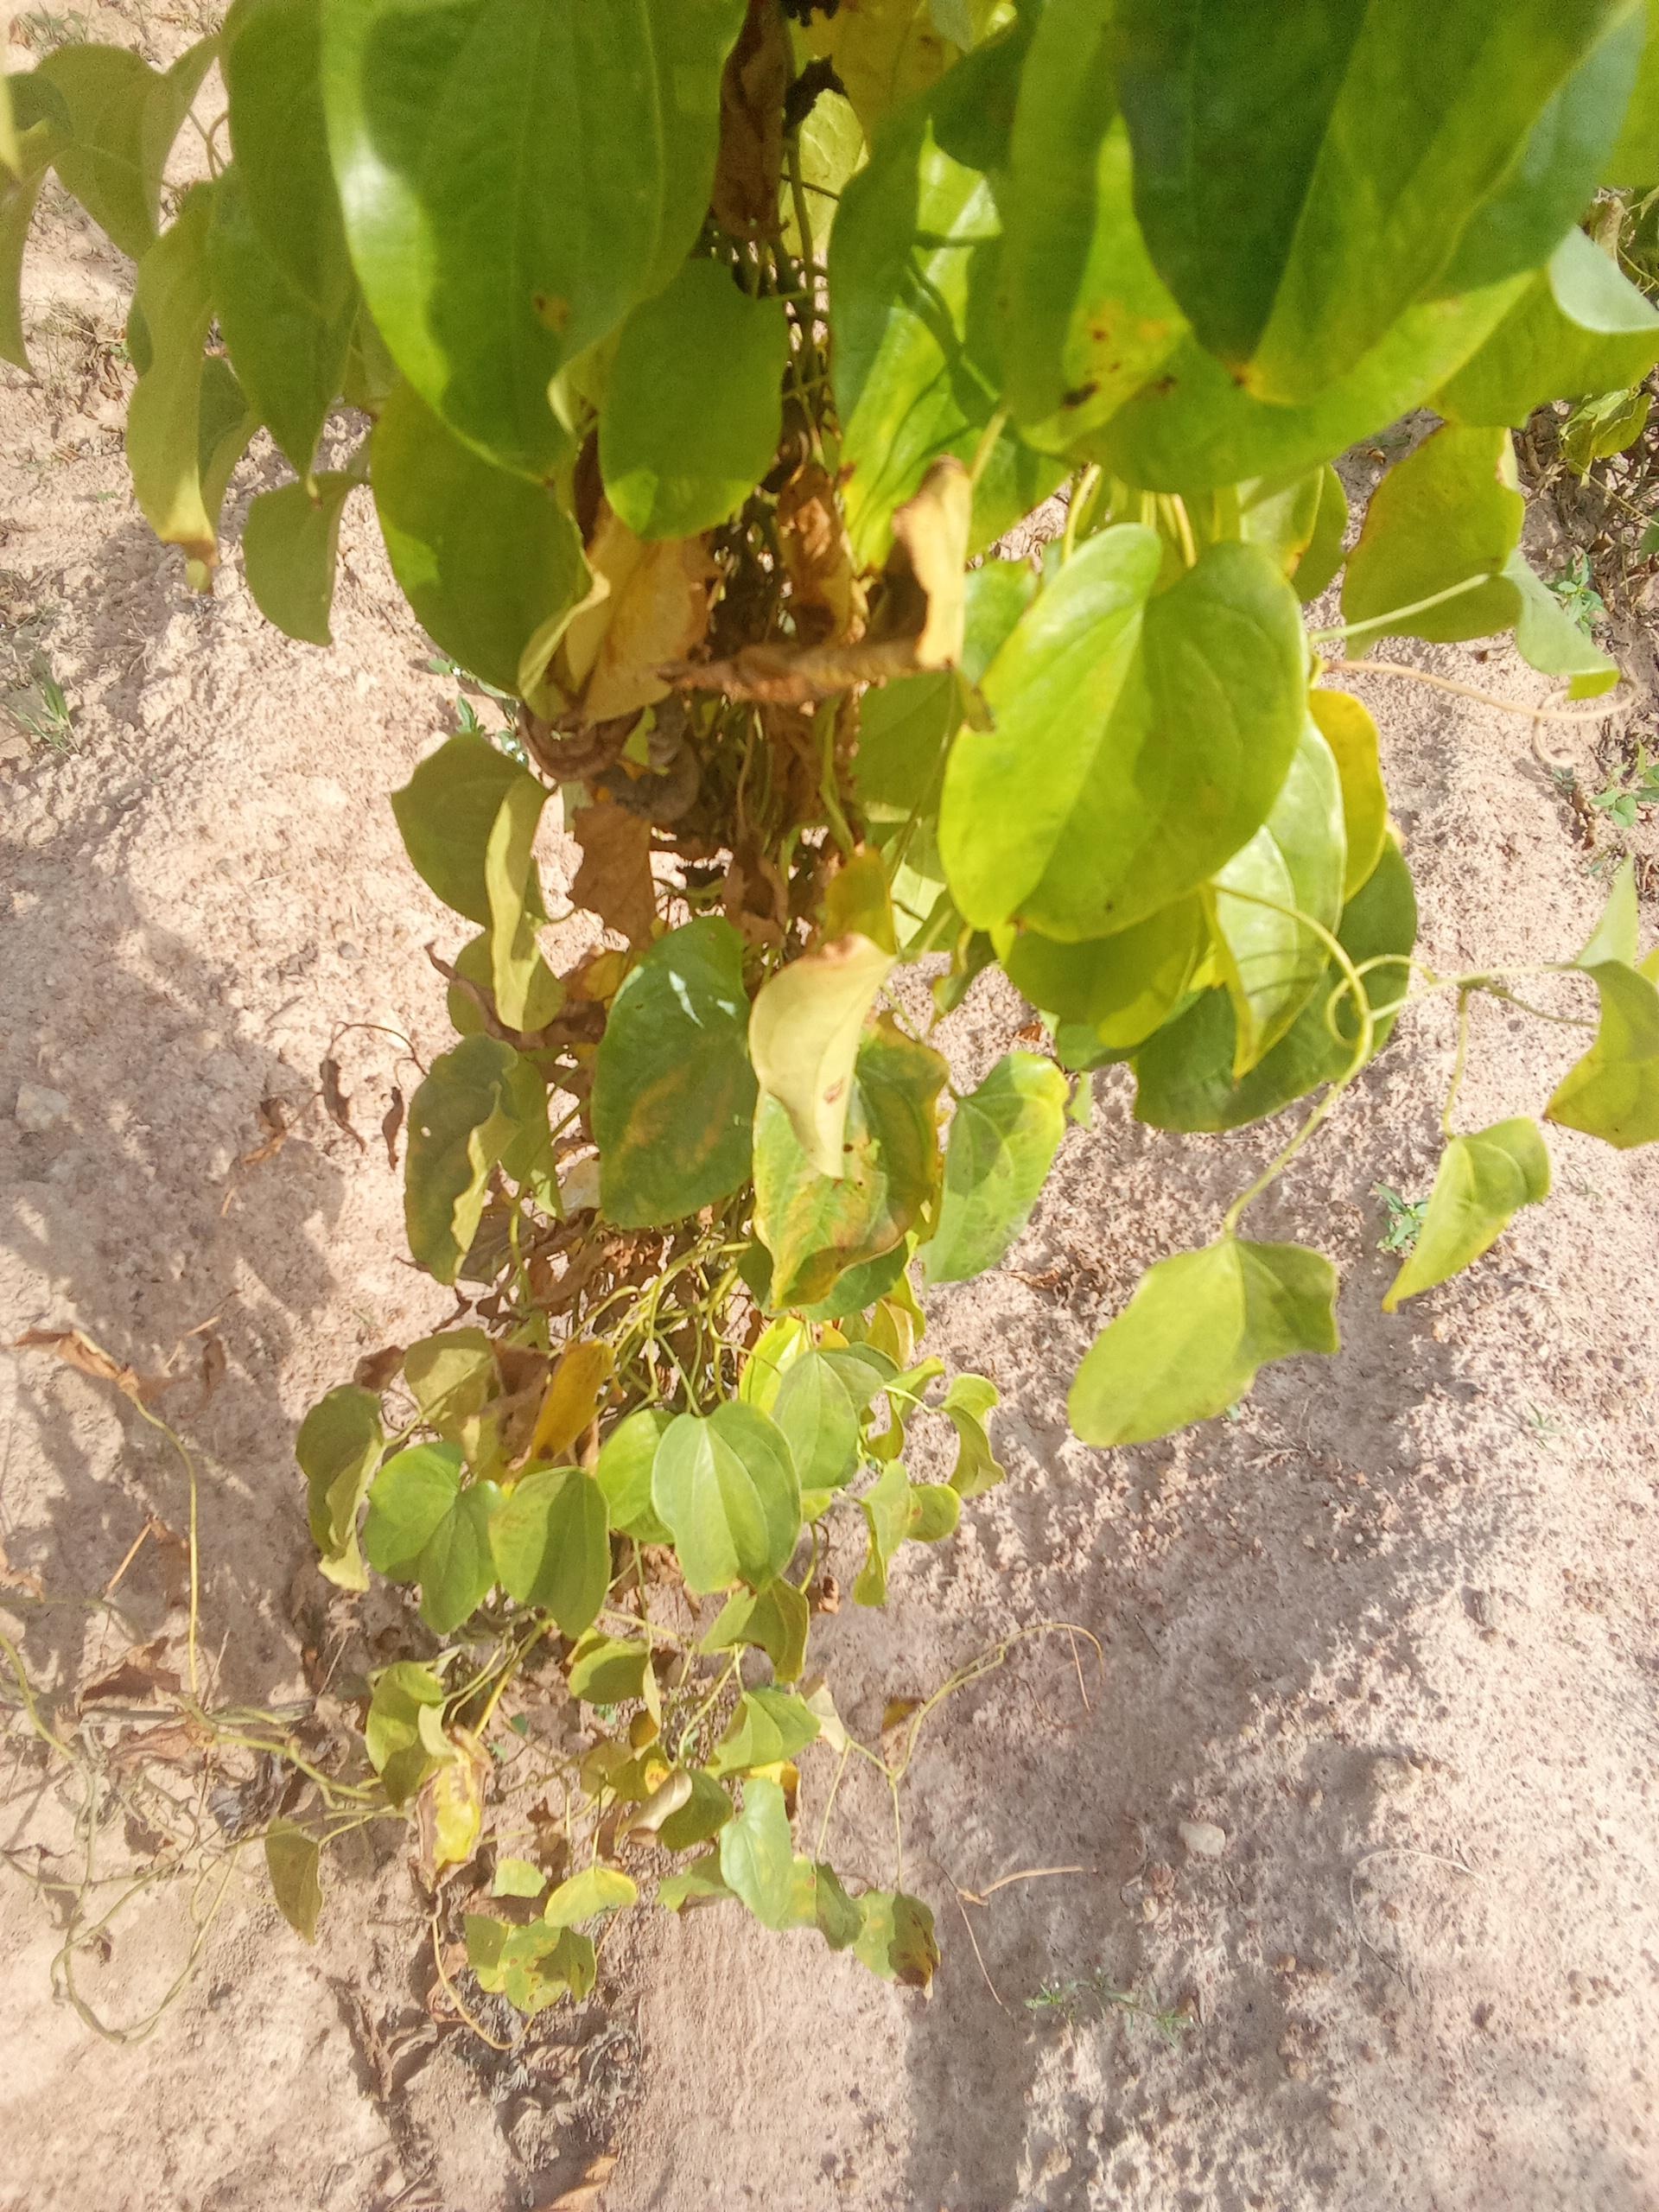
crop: yam
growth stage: maturity
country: Nigeria
